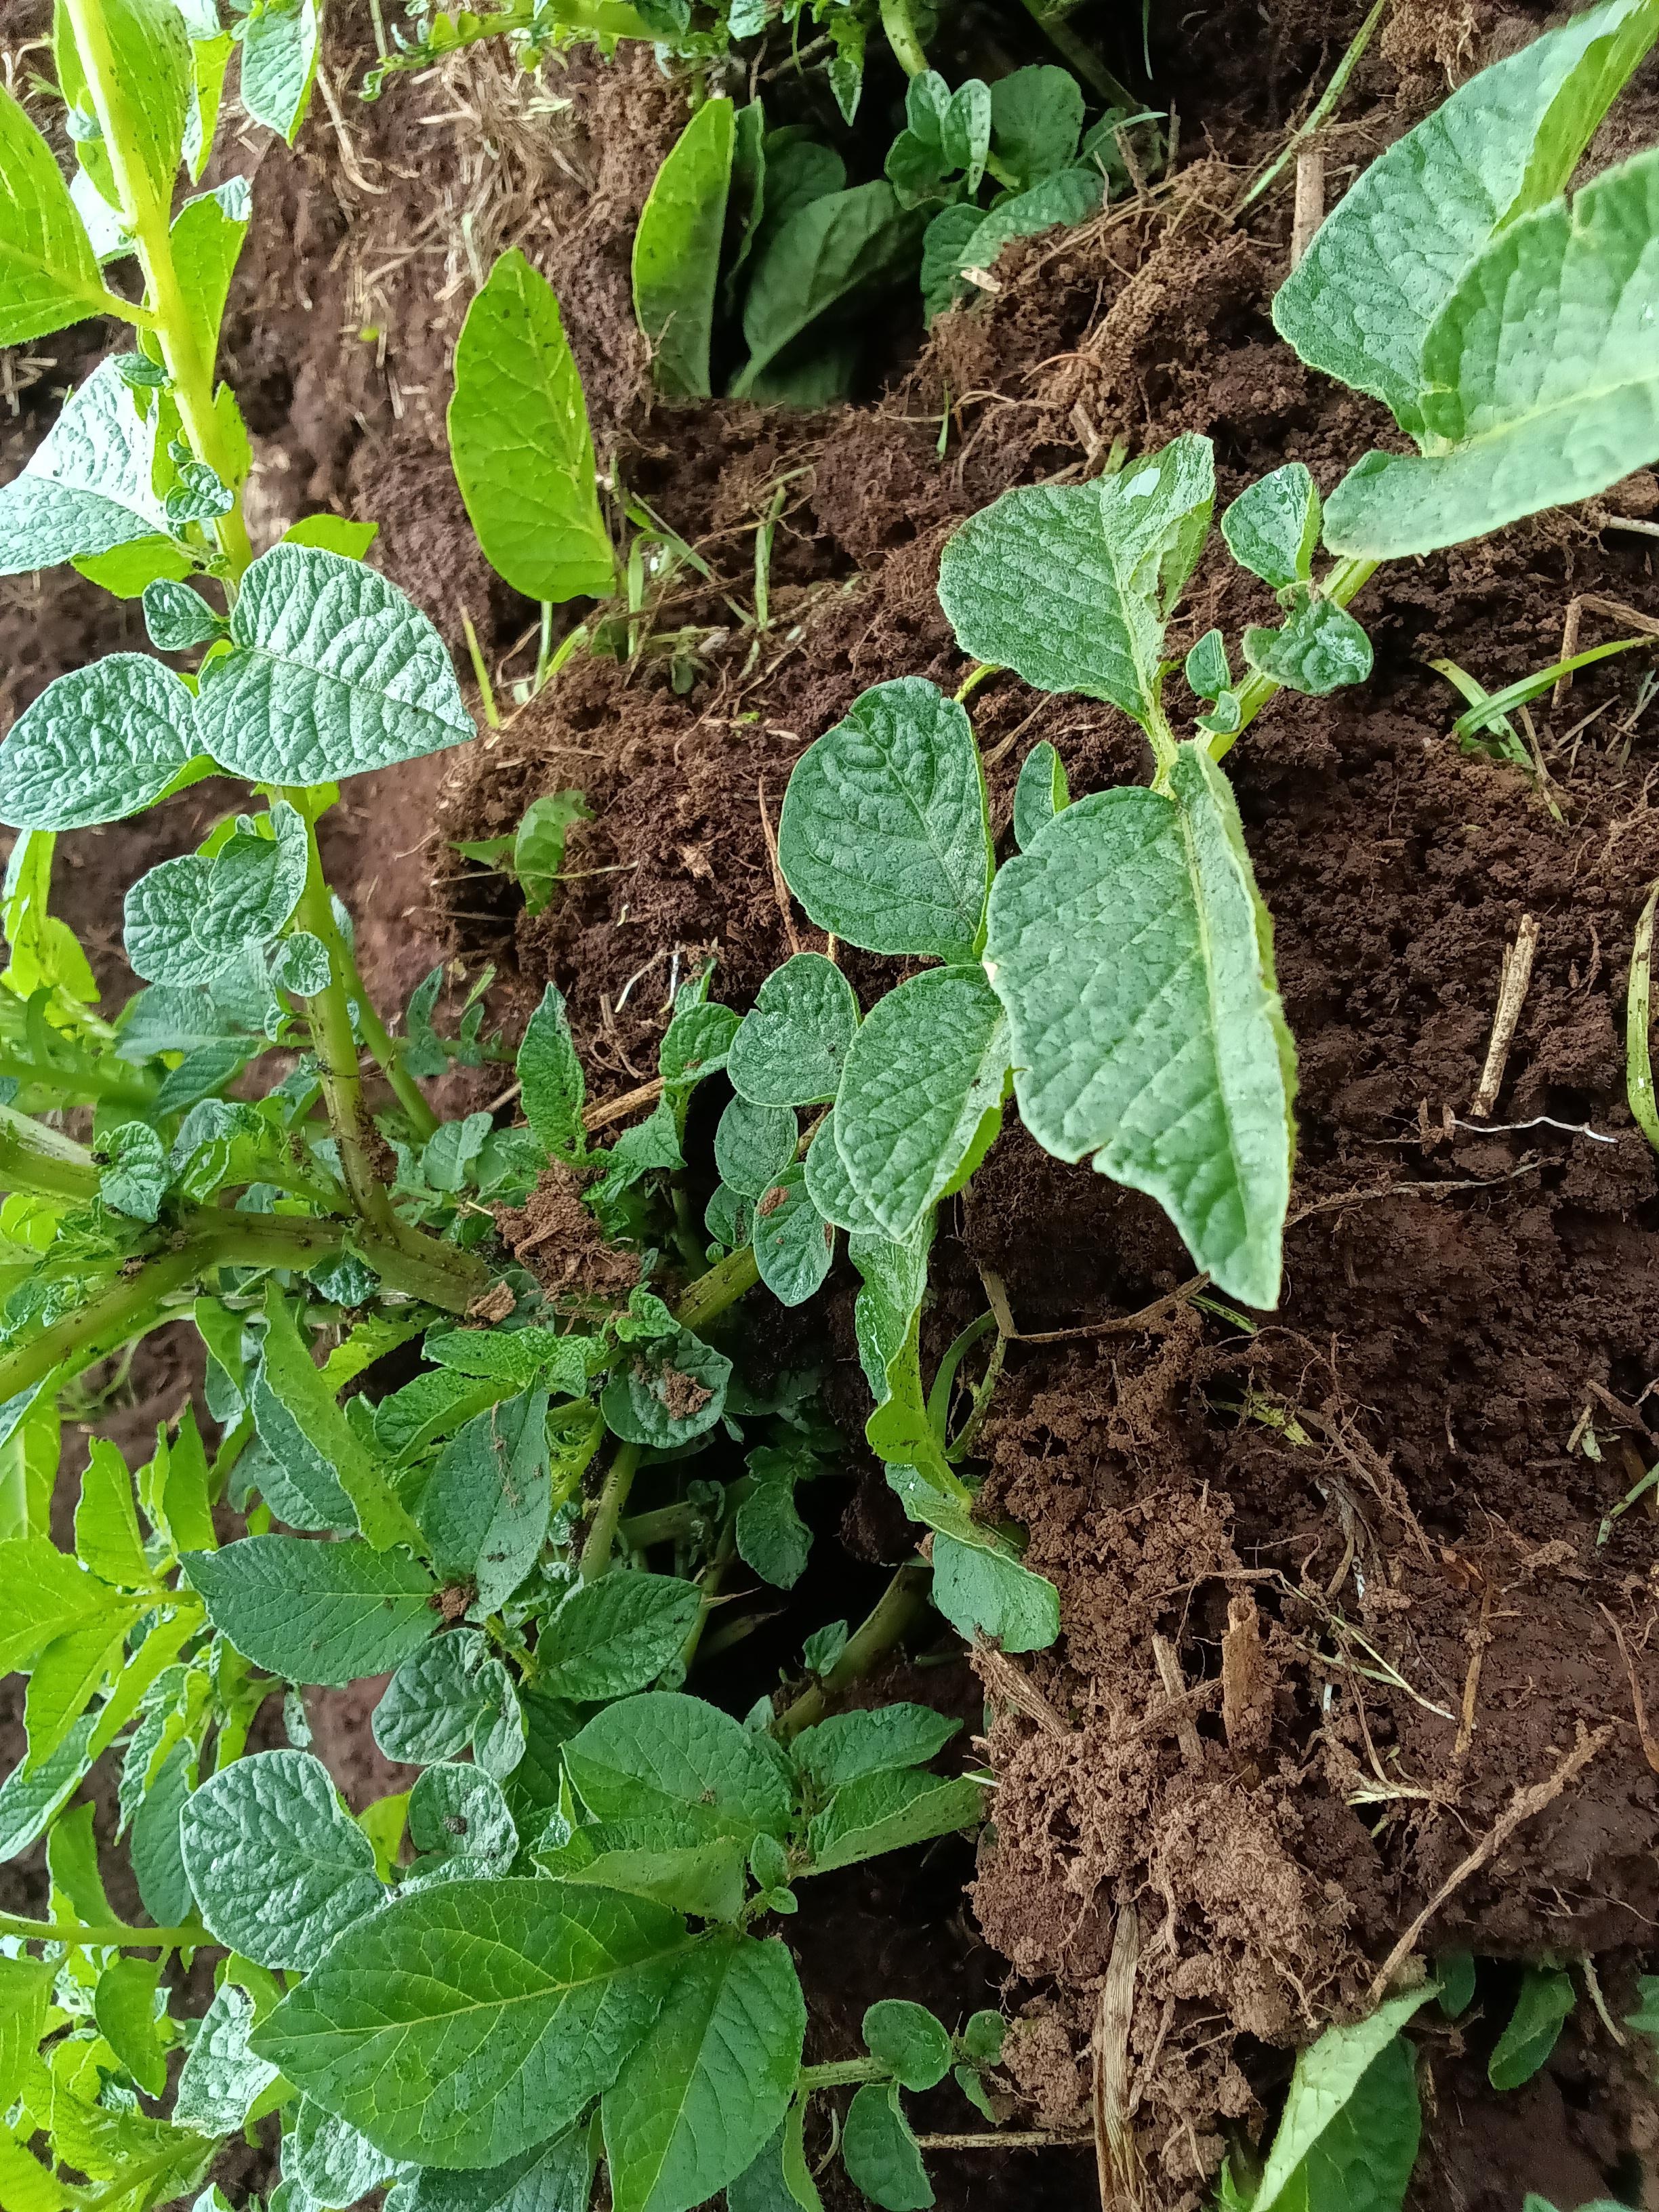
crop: potato
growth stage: vegetative
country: Kenya
